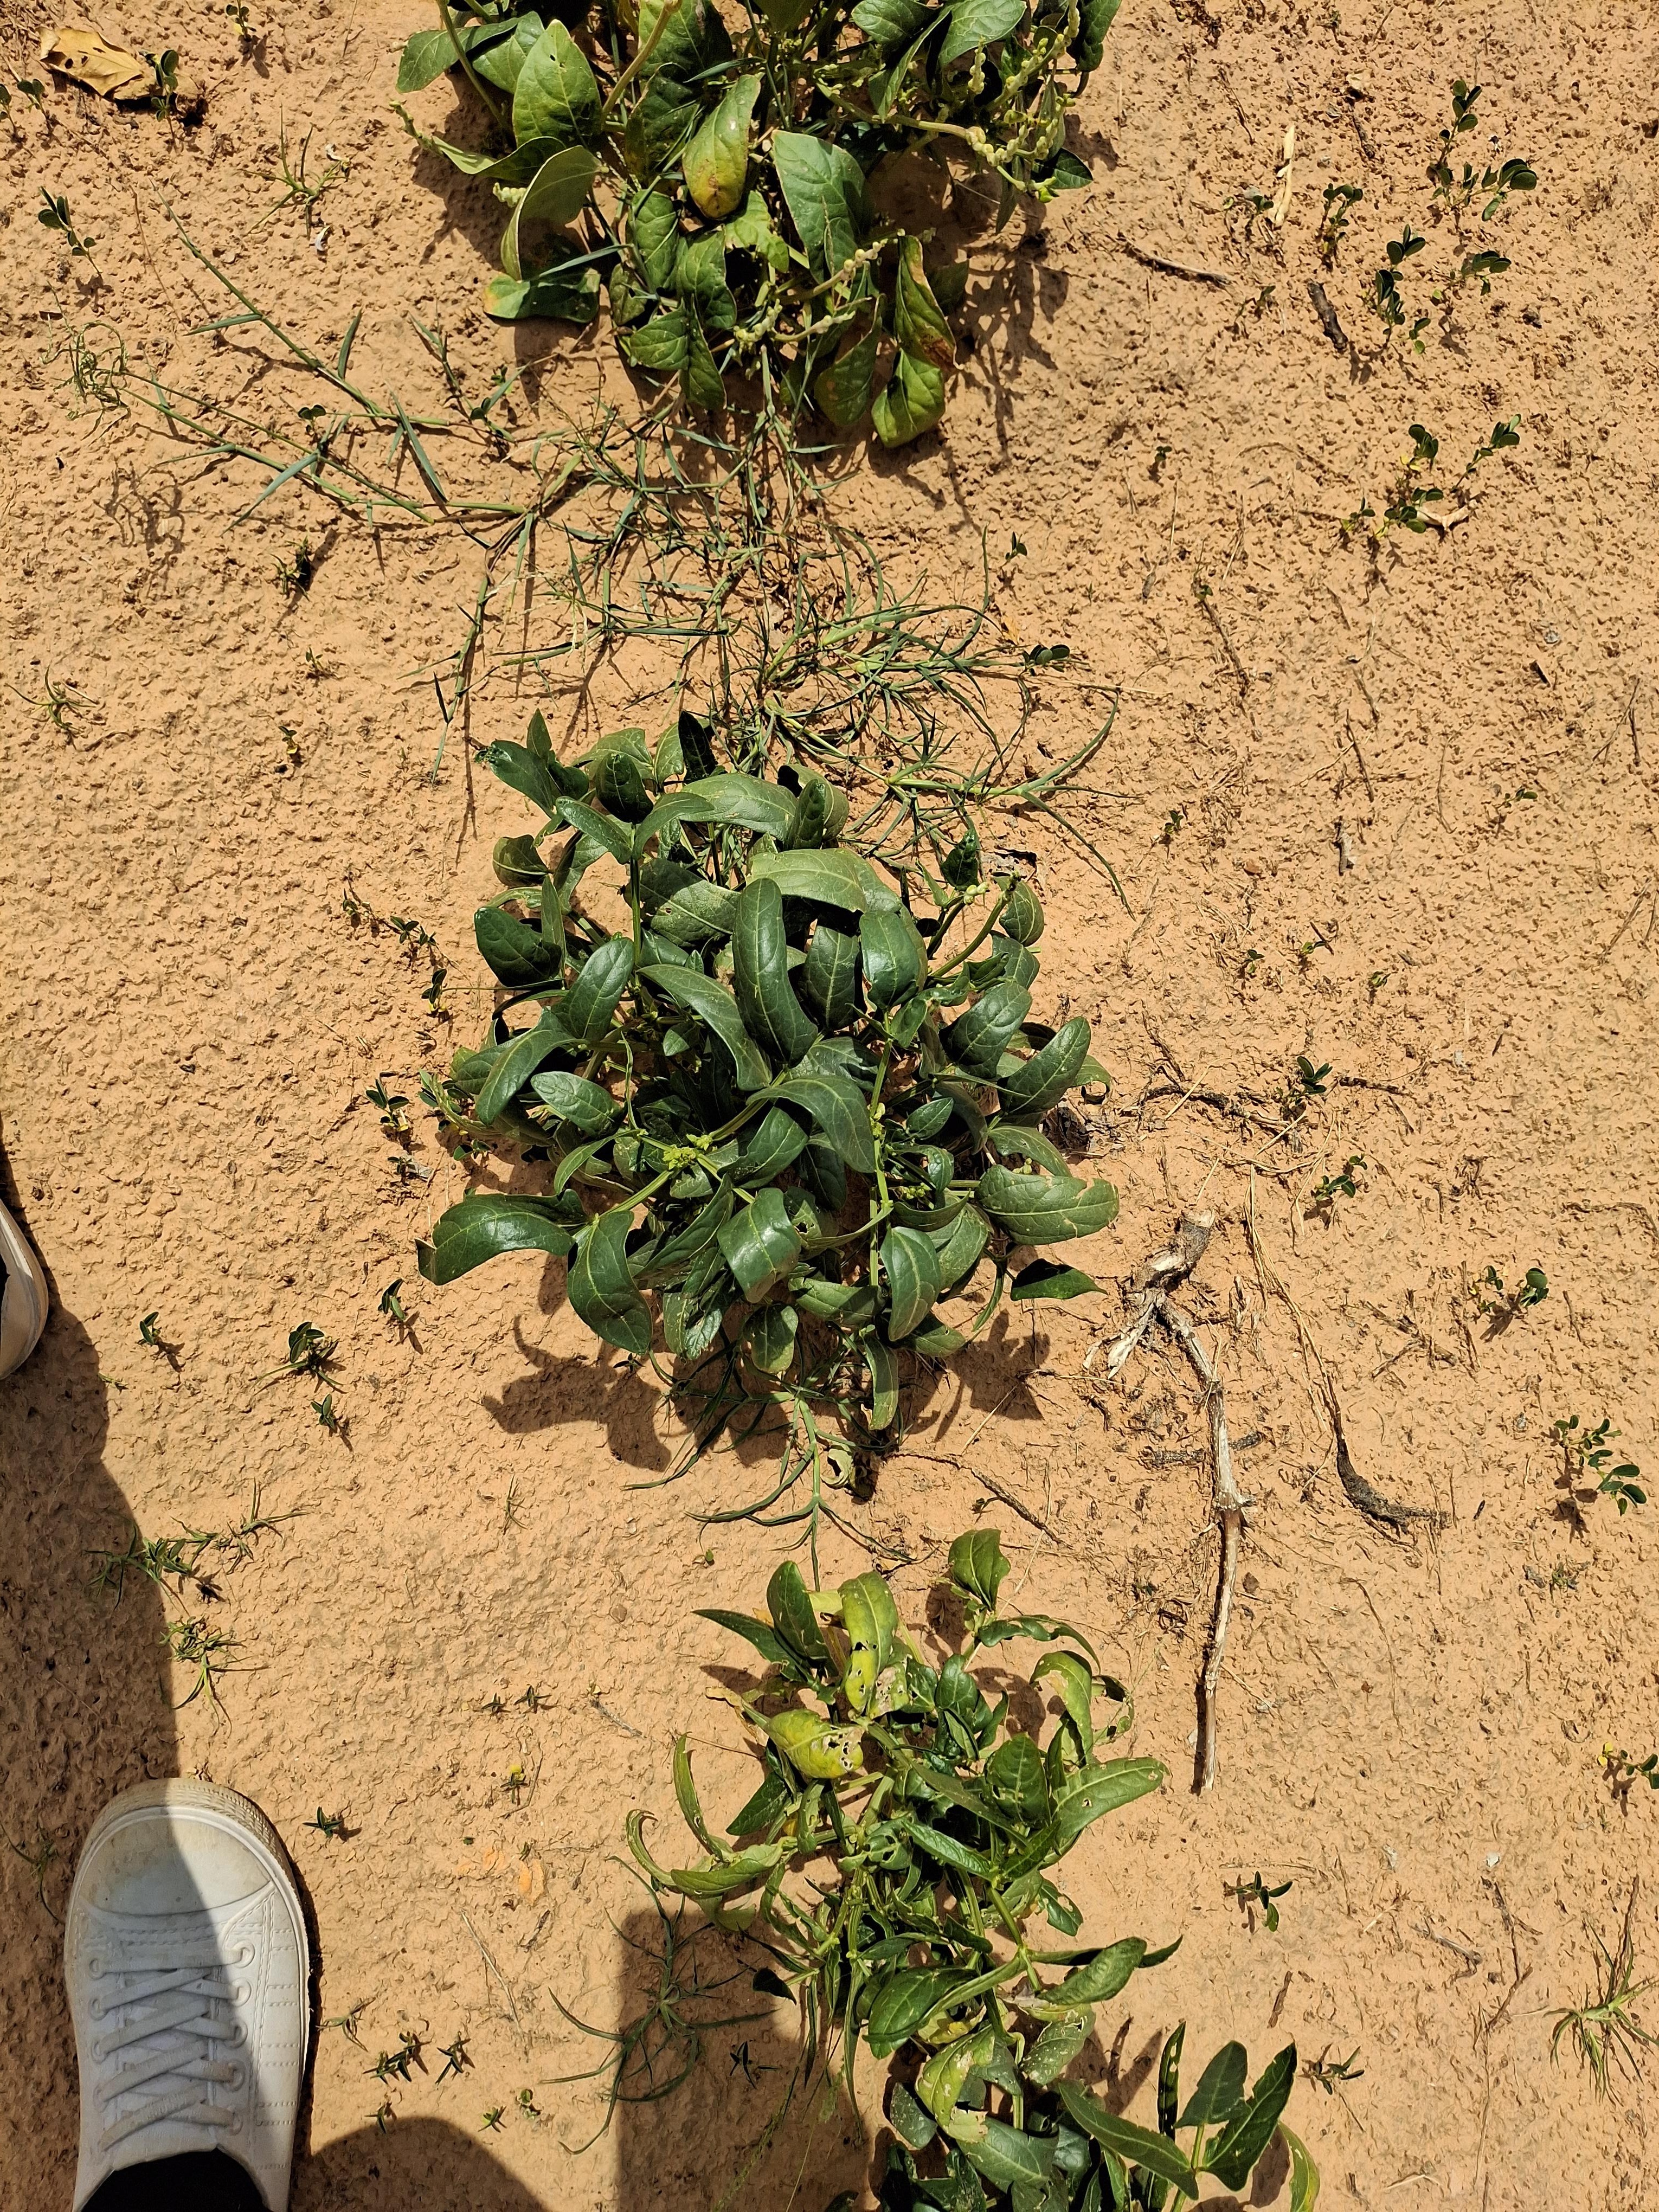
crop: cowpea
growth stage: harvest maturity
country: Nigeria
